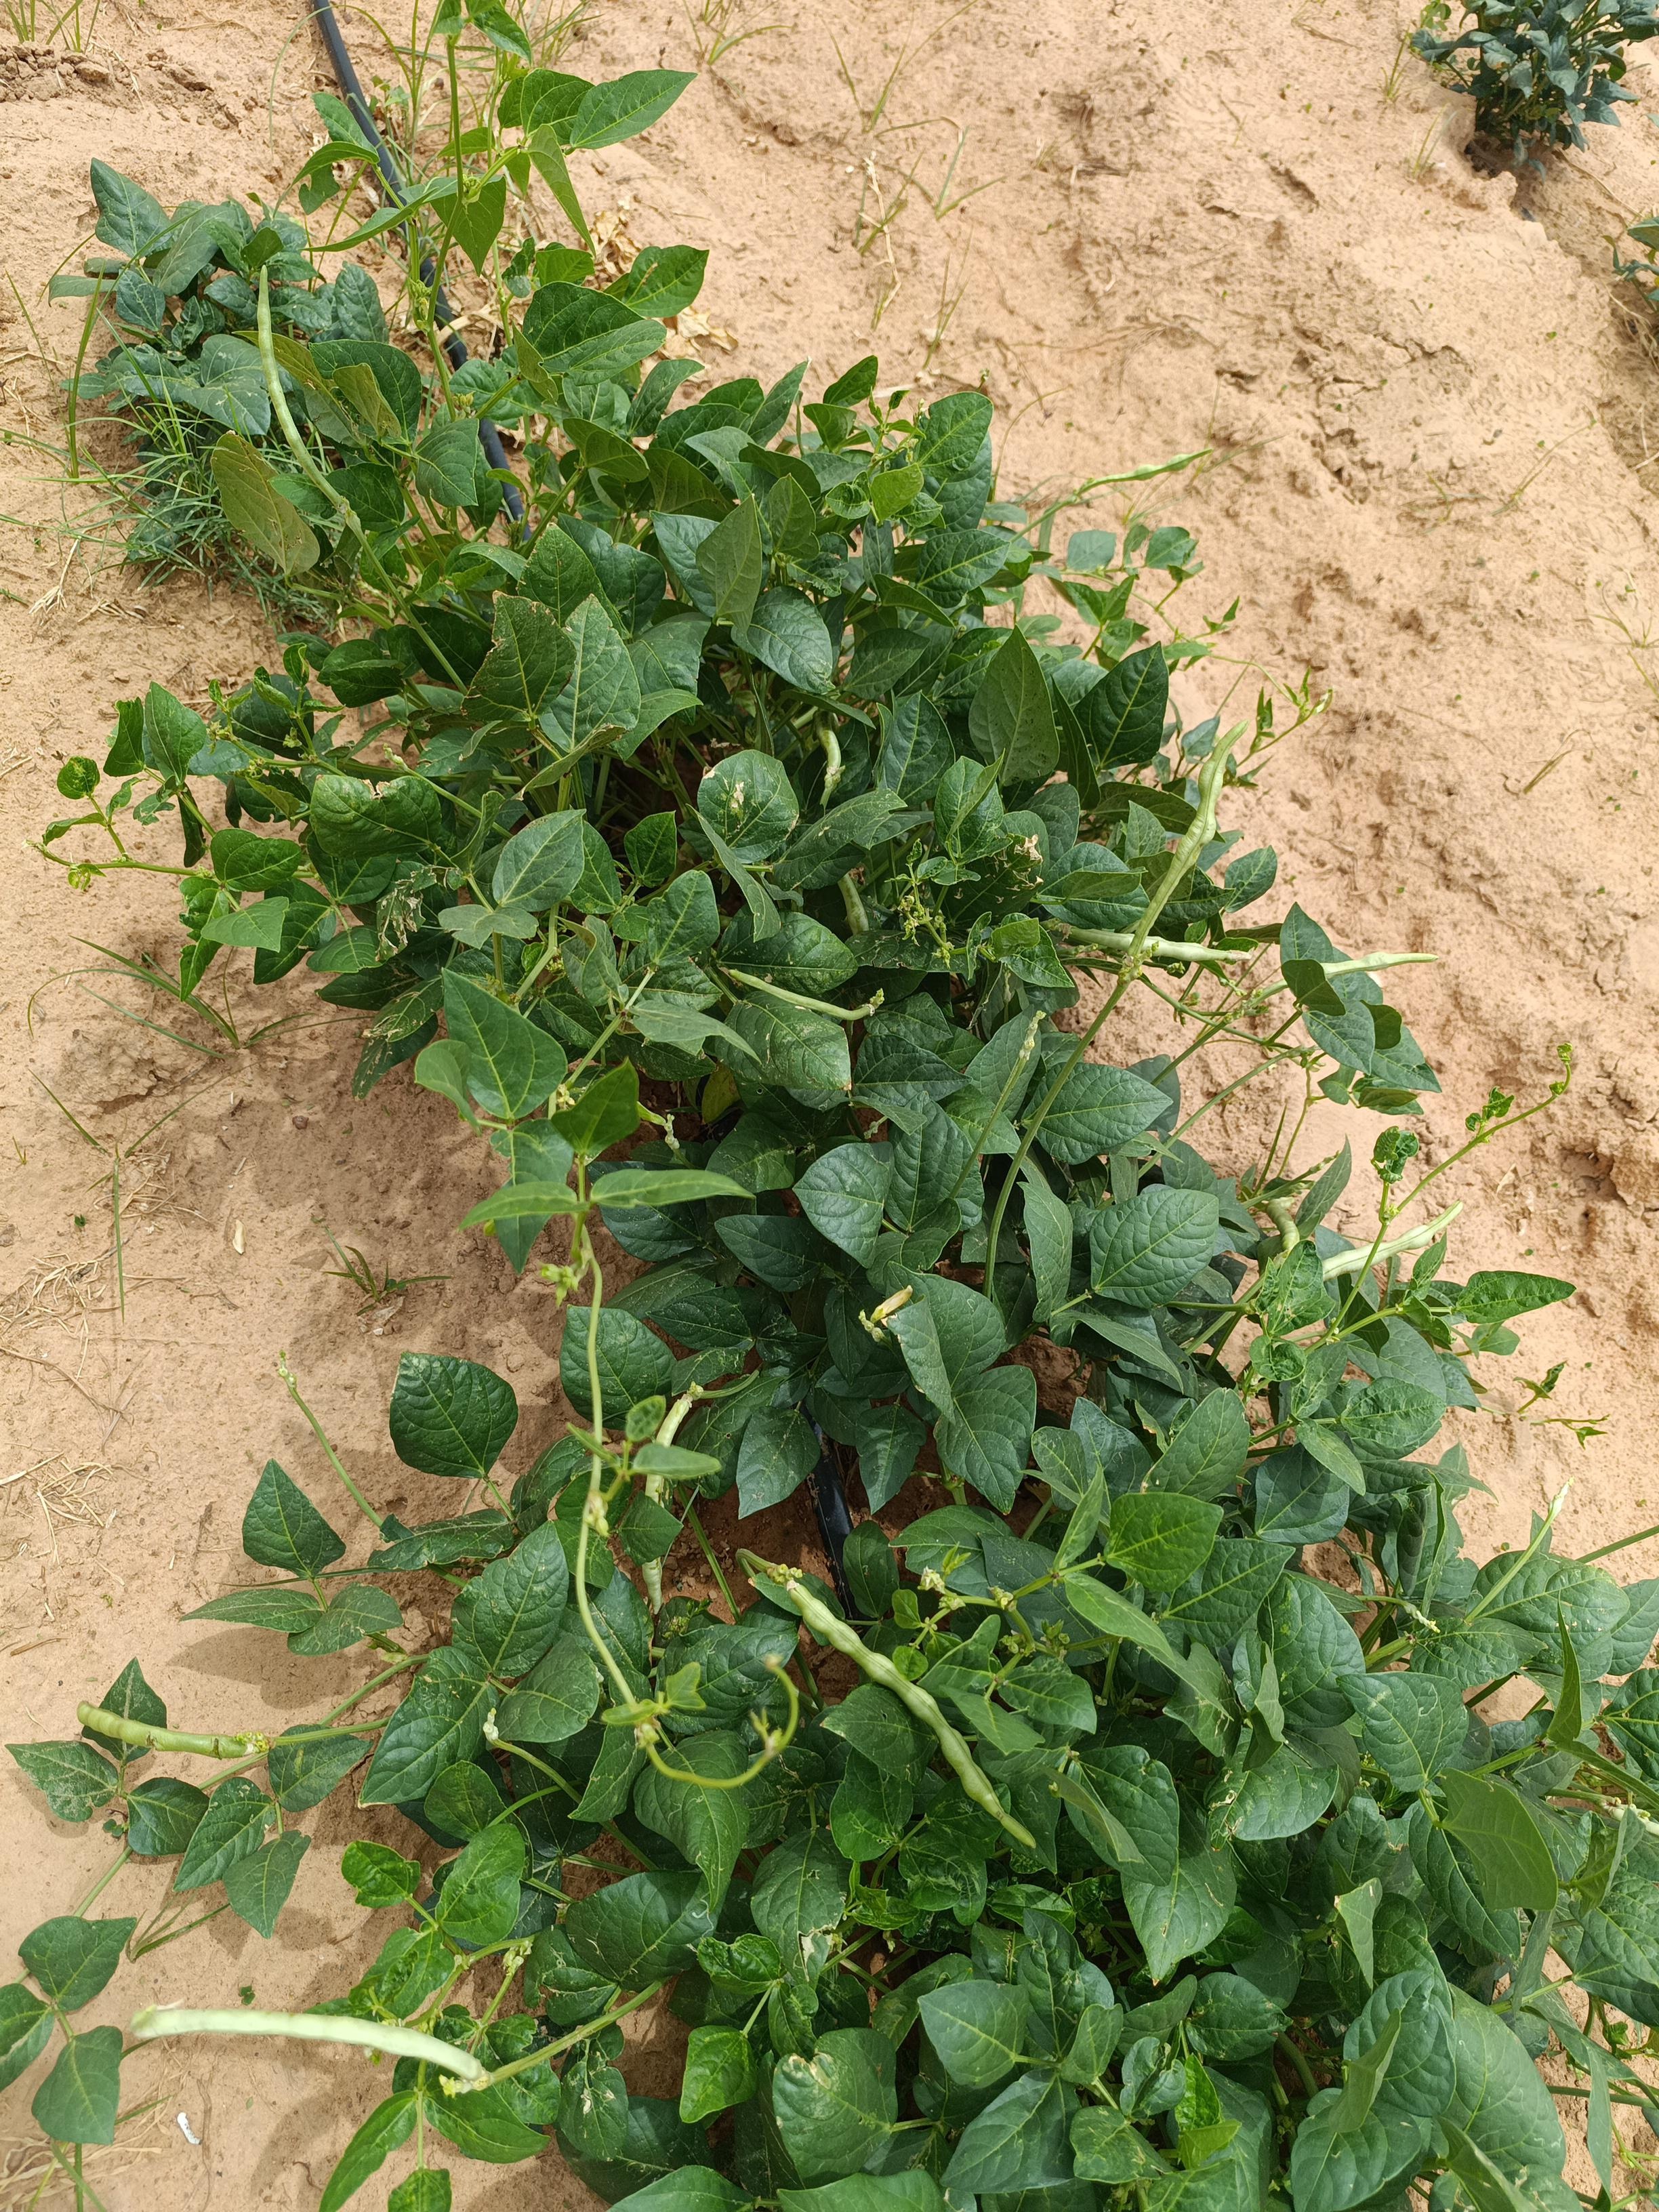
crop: cowpea
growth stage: flowering
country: Nigeria
